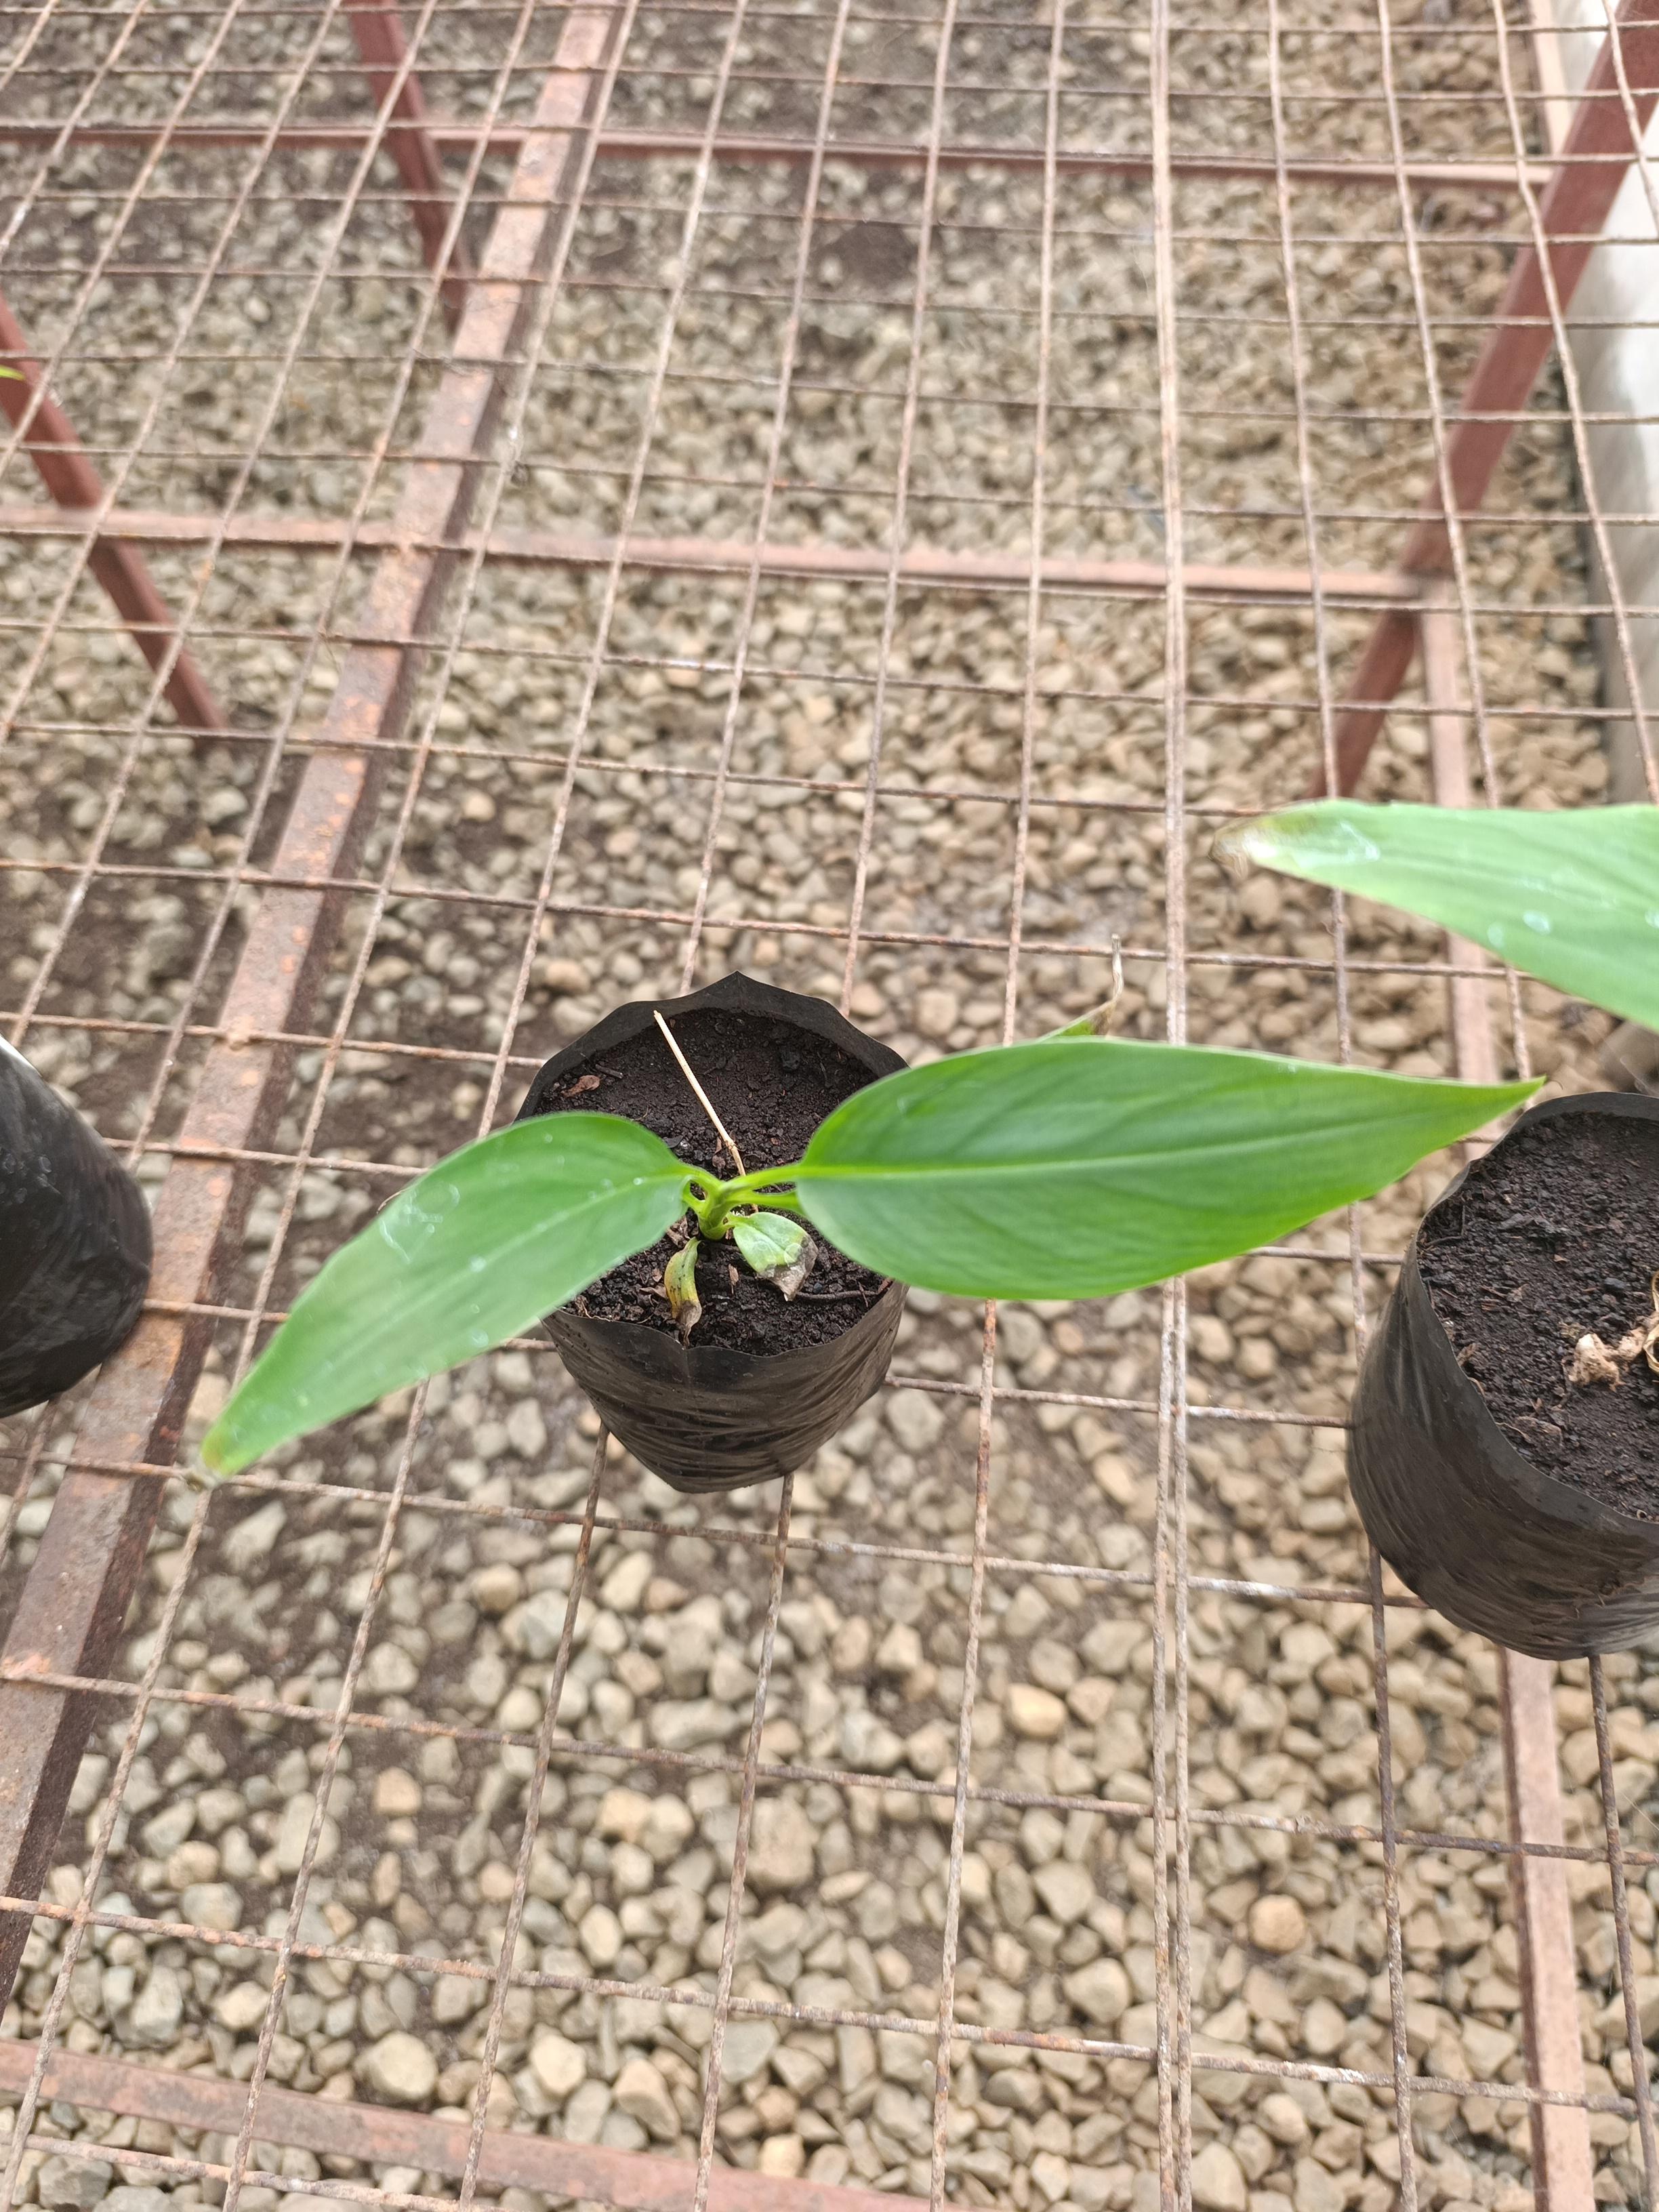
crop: banana
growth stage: vegetative
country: Tanzania
